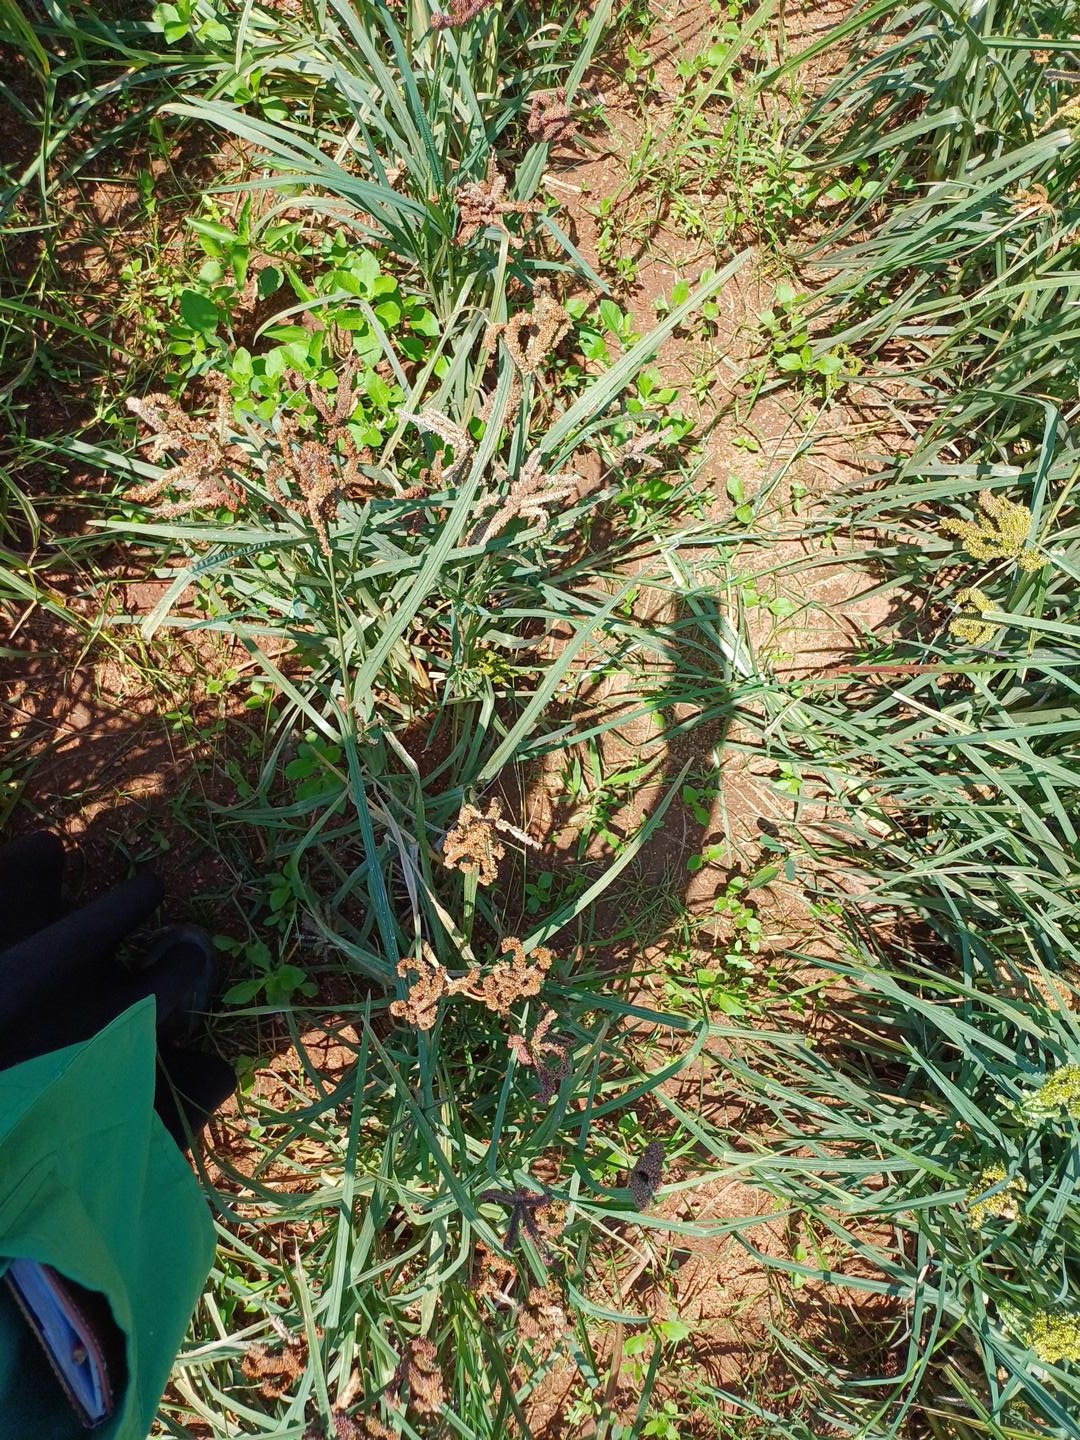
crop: finger millet
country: Kenya
